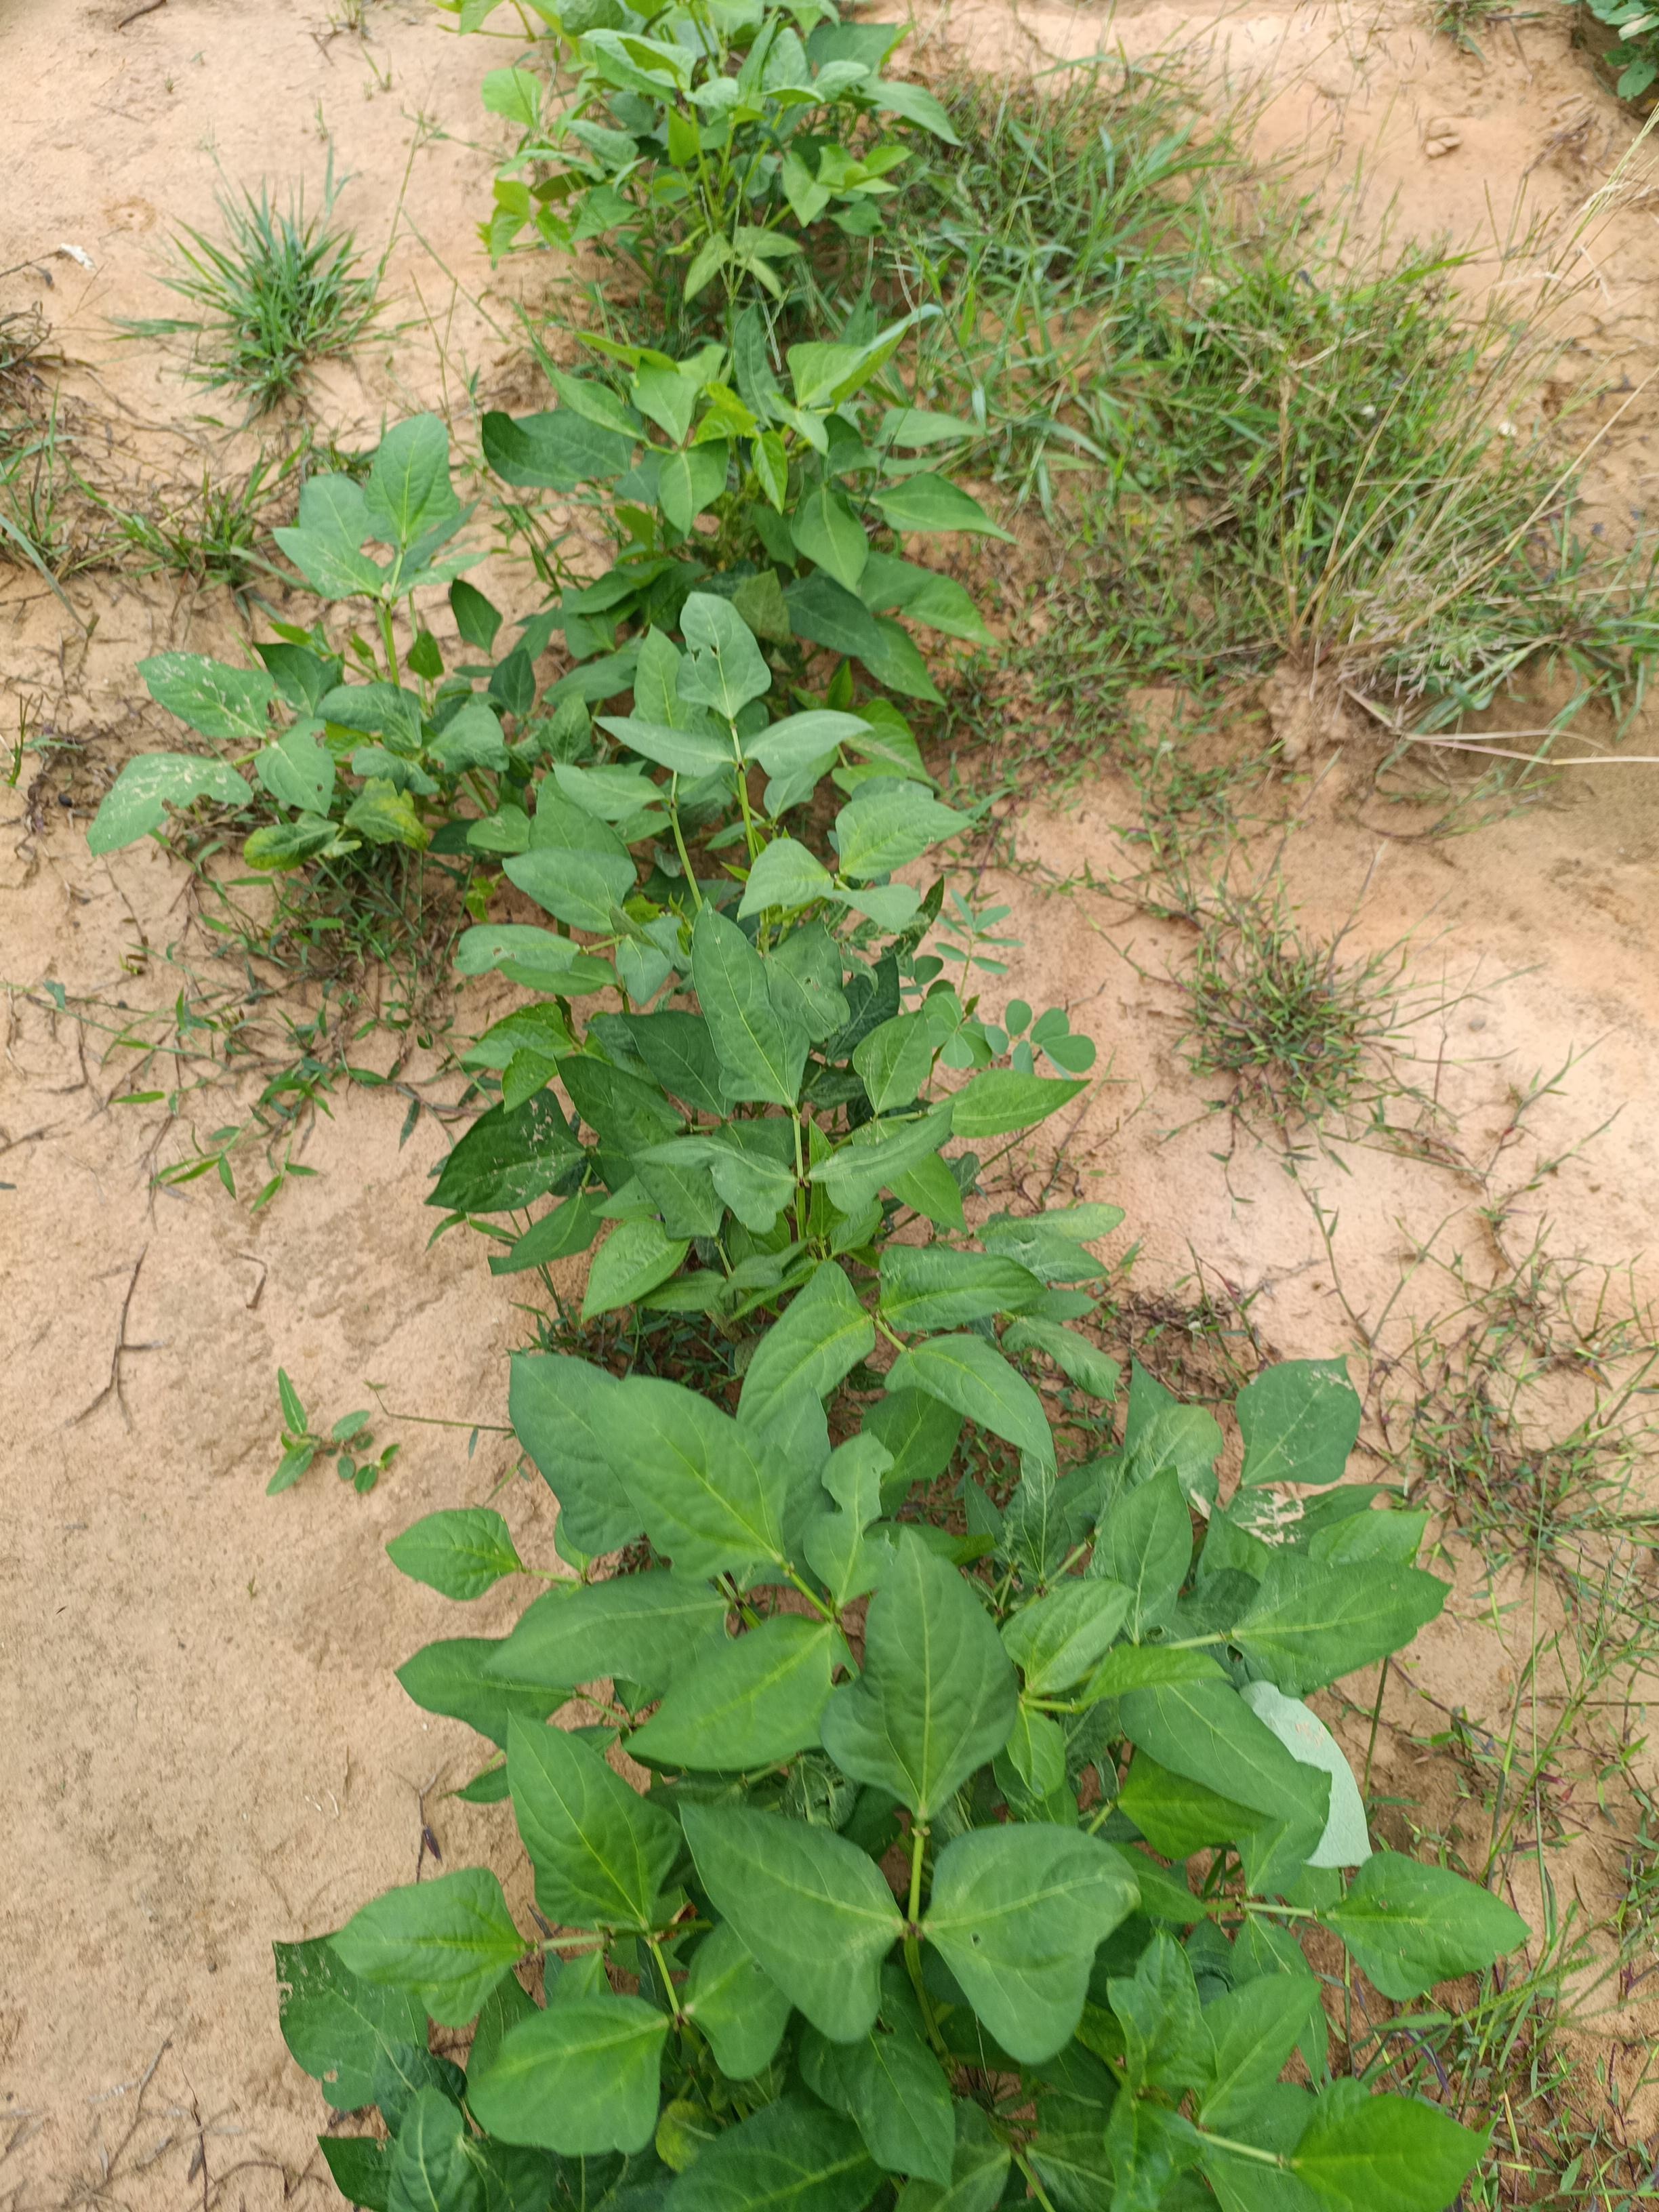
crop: cowpea
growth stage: emergence
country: Nigeria
